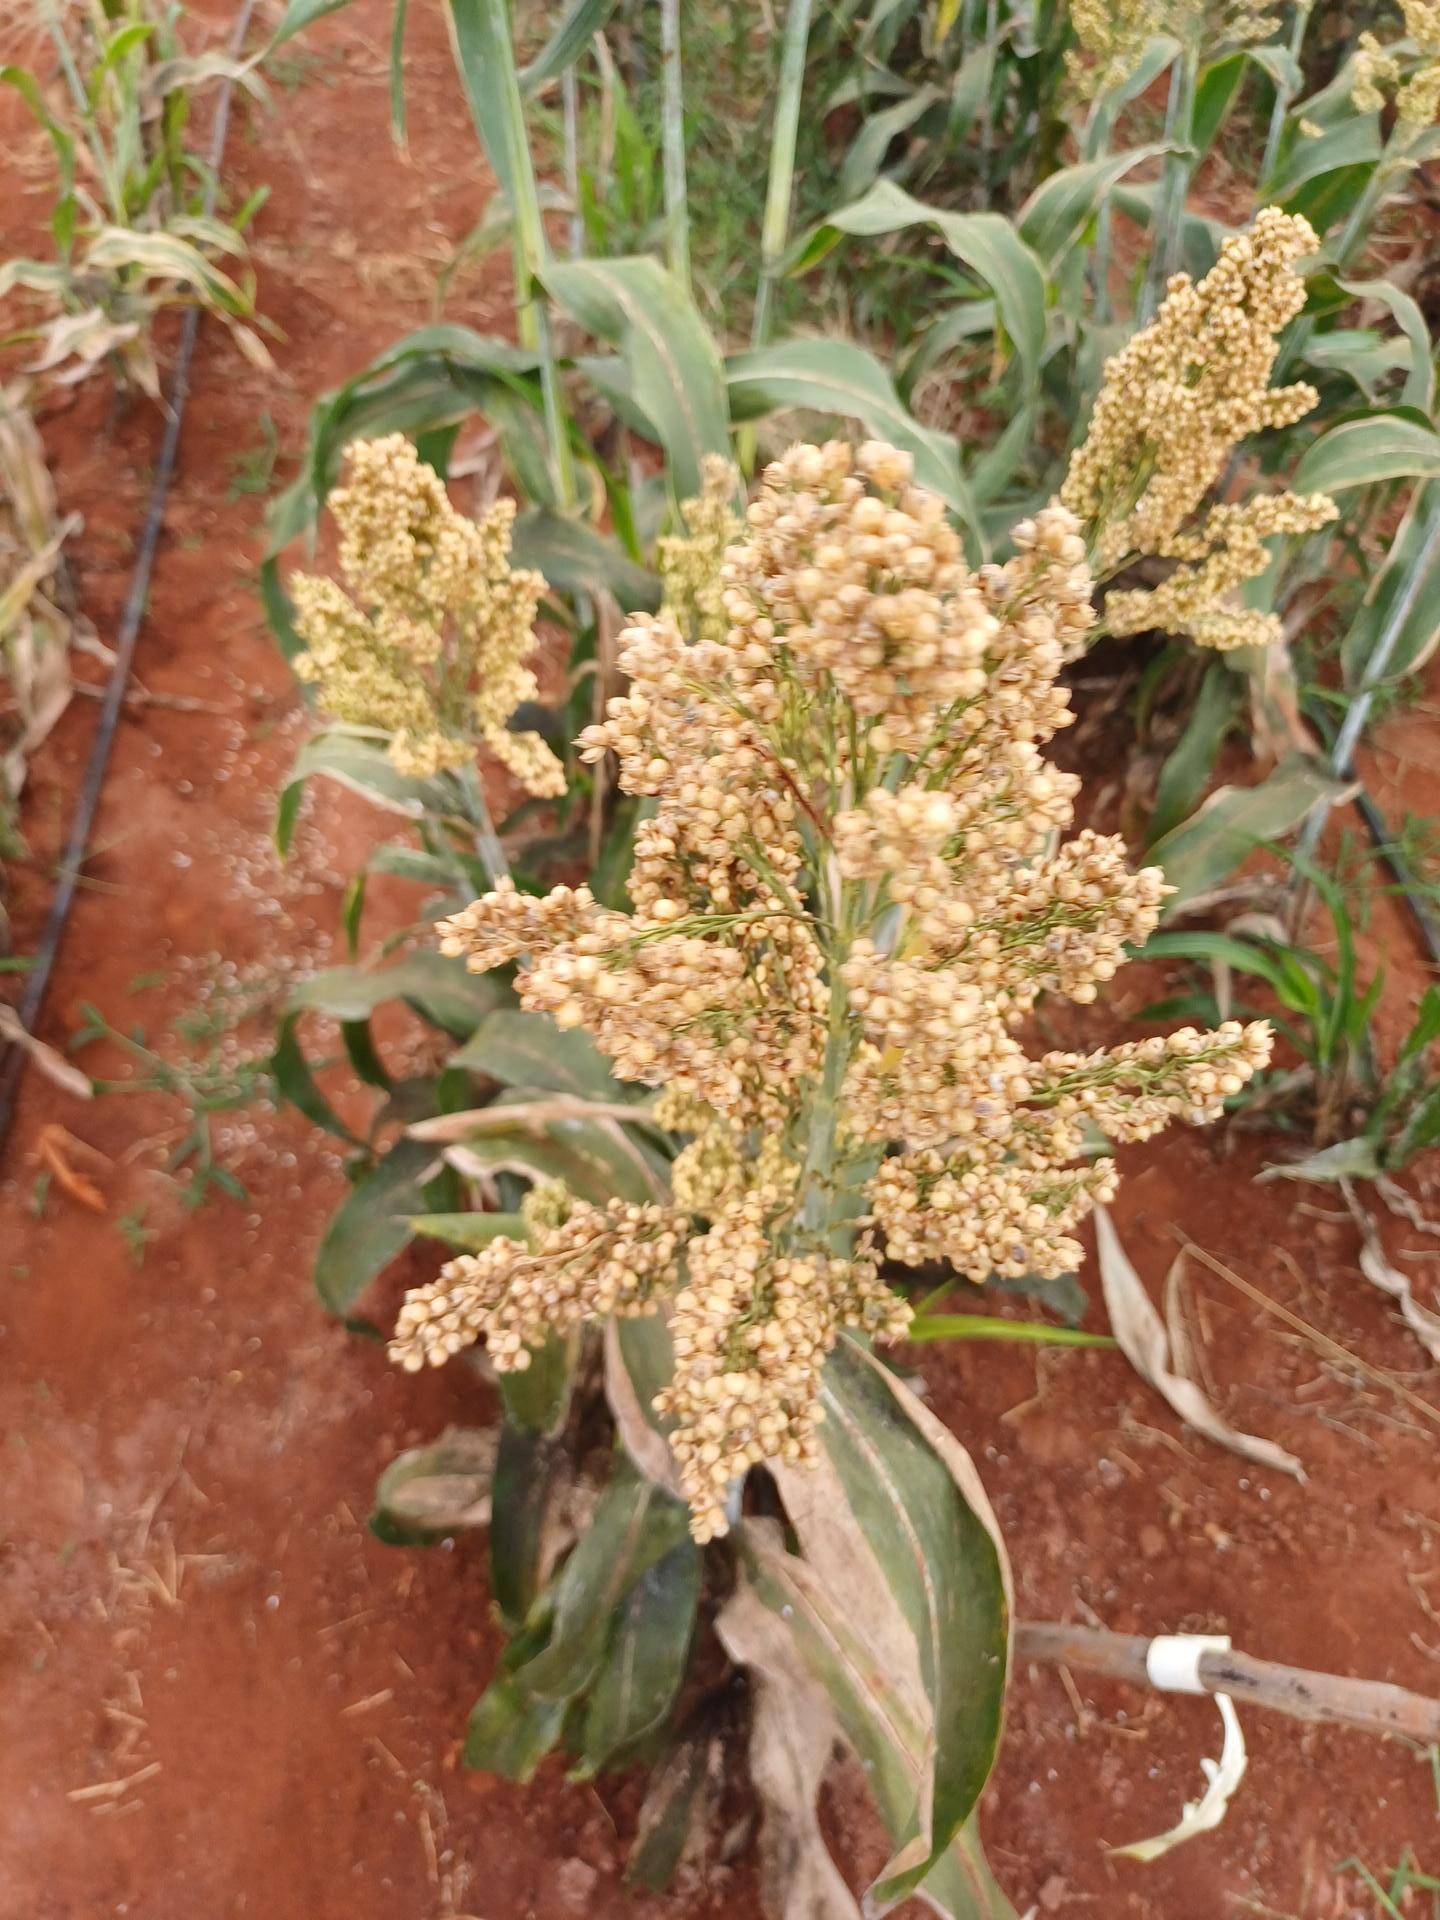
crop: sorghum
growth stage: maturity
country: Kenya
